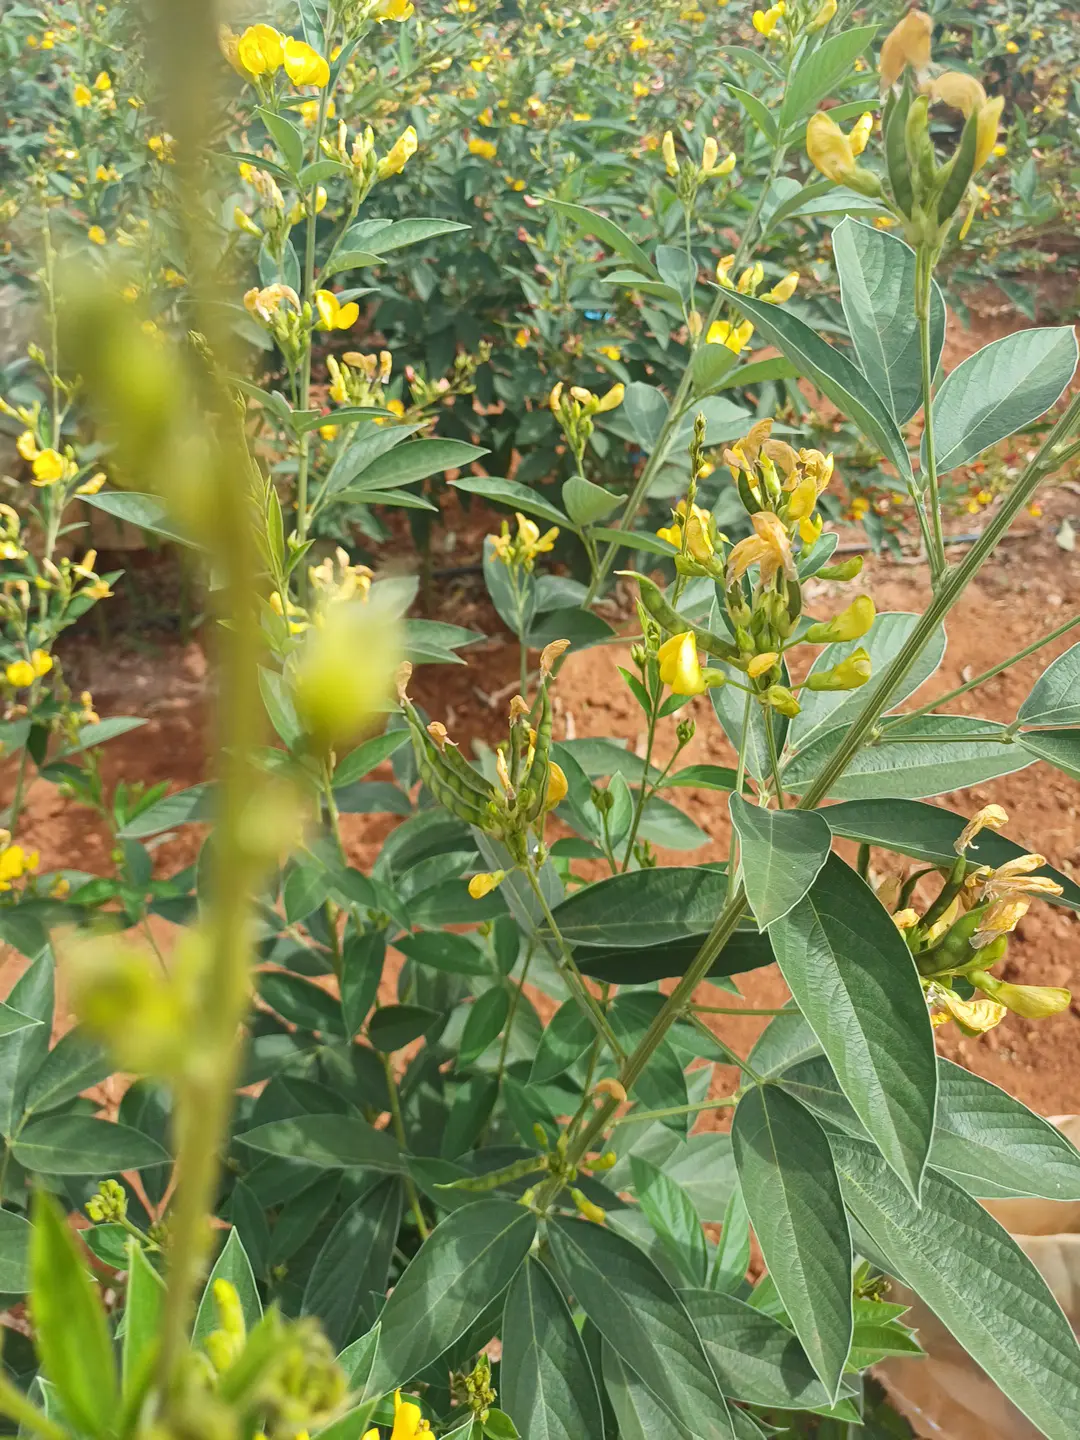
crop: pigeonpea
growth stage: development pod
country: Kenya
